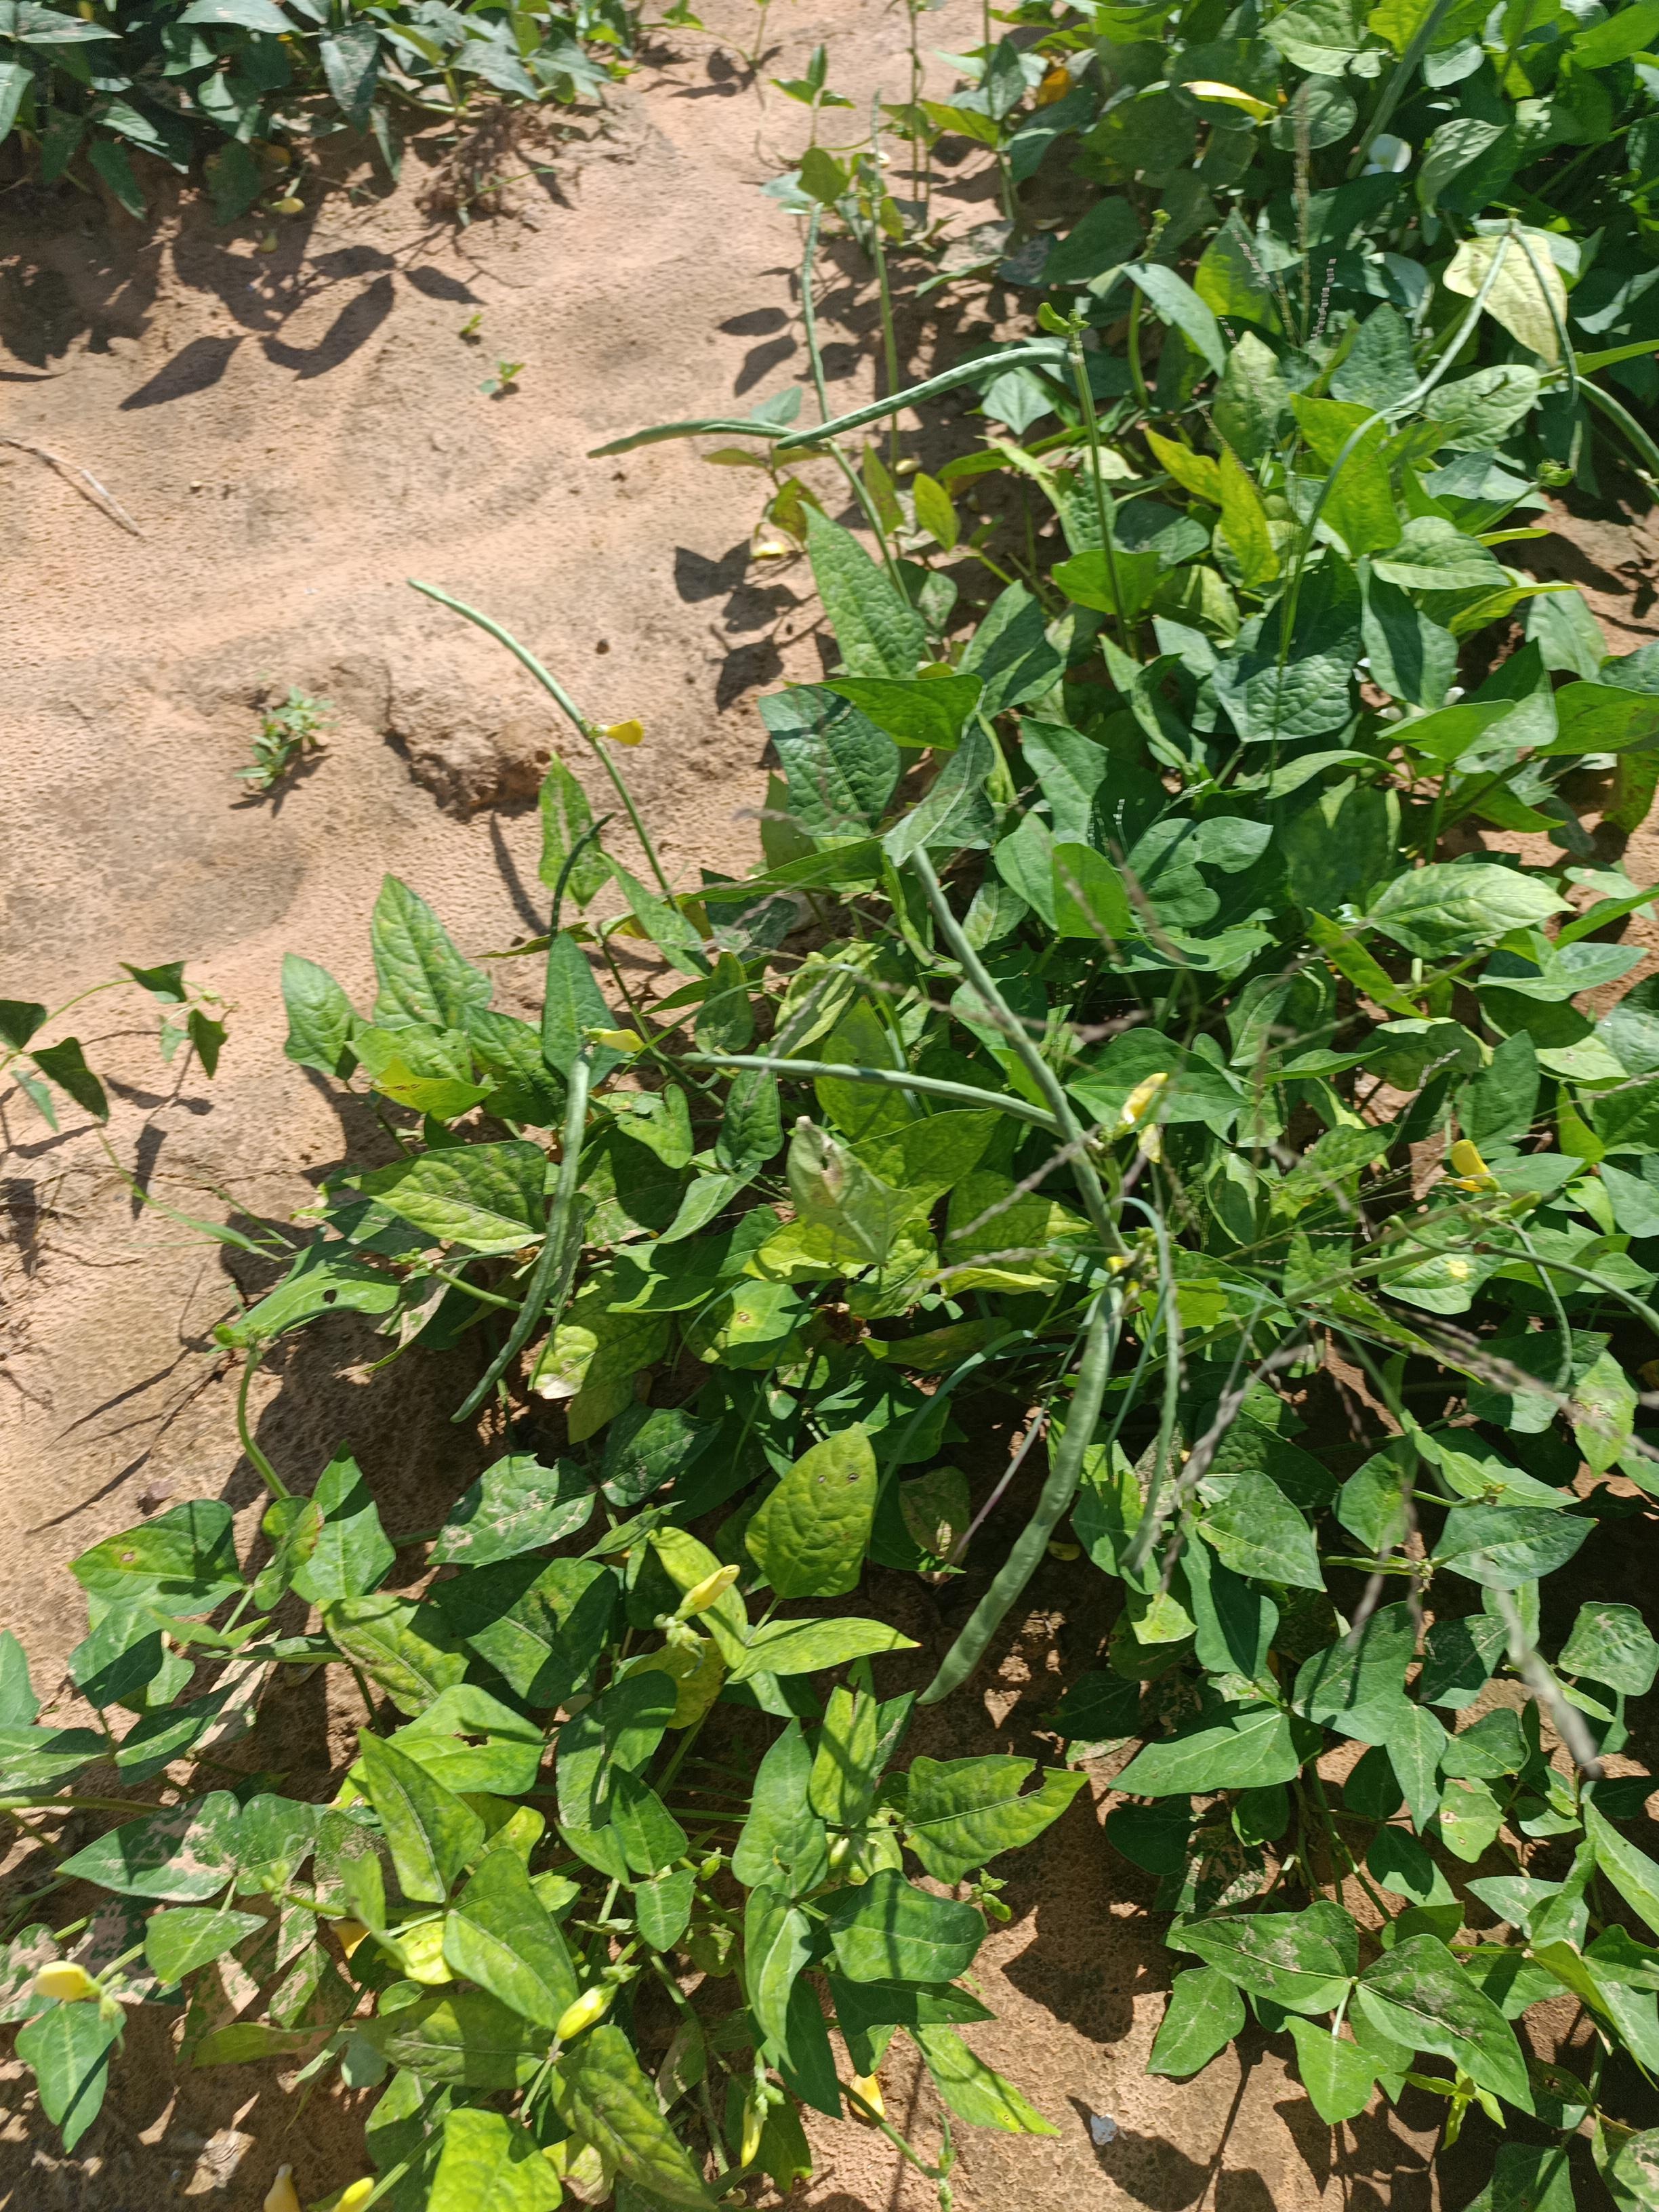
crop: cowpea
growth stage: development pod
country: Nigeria
